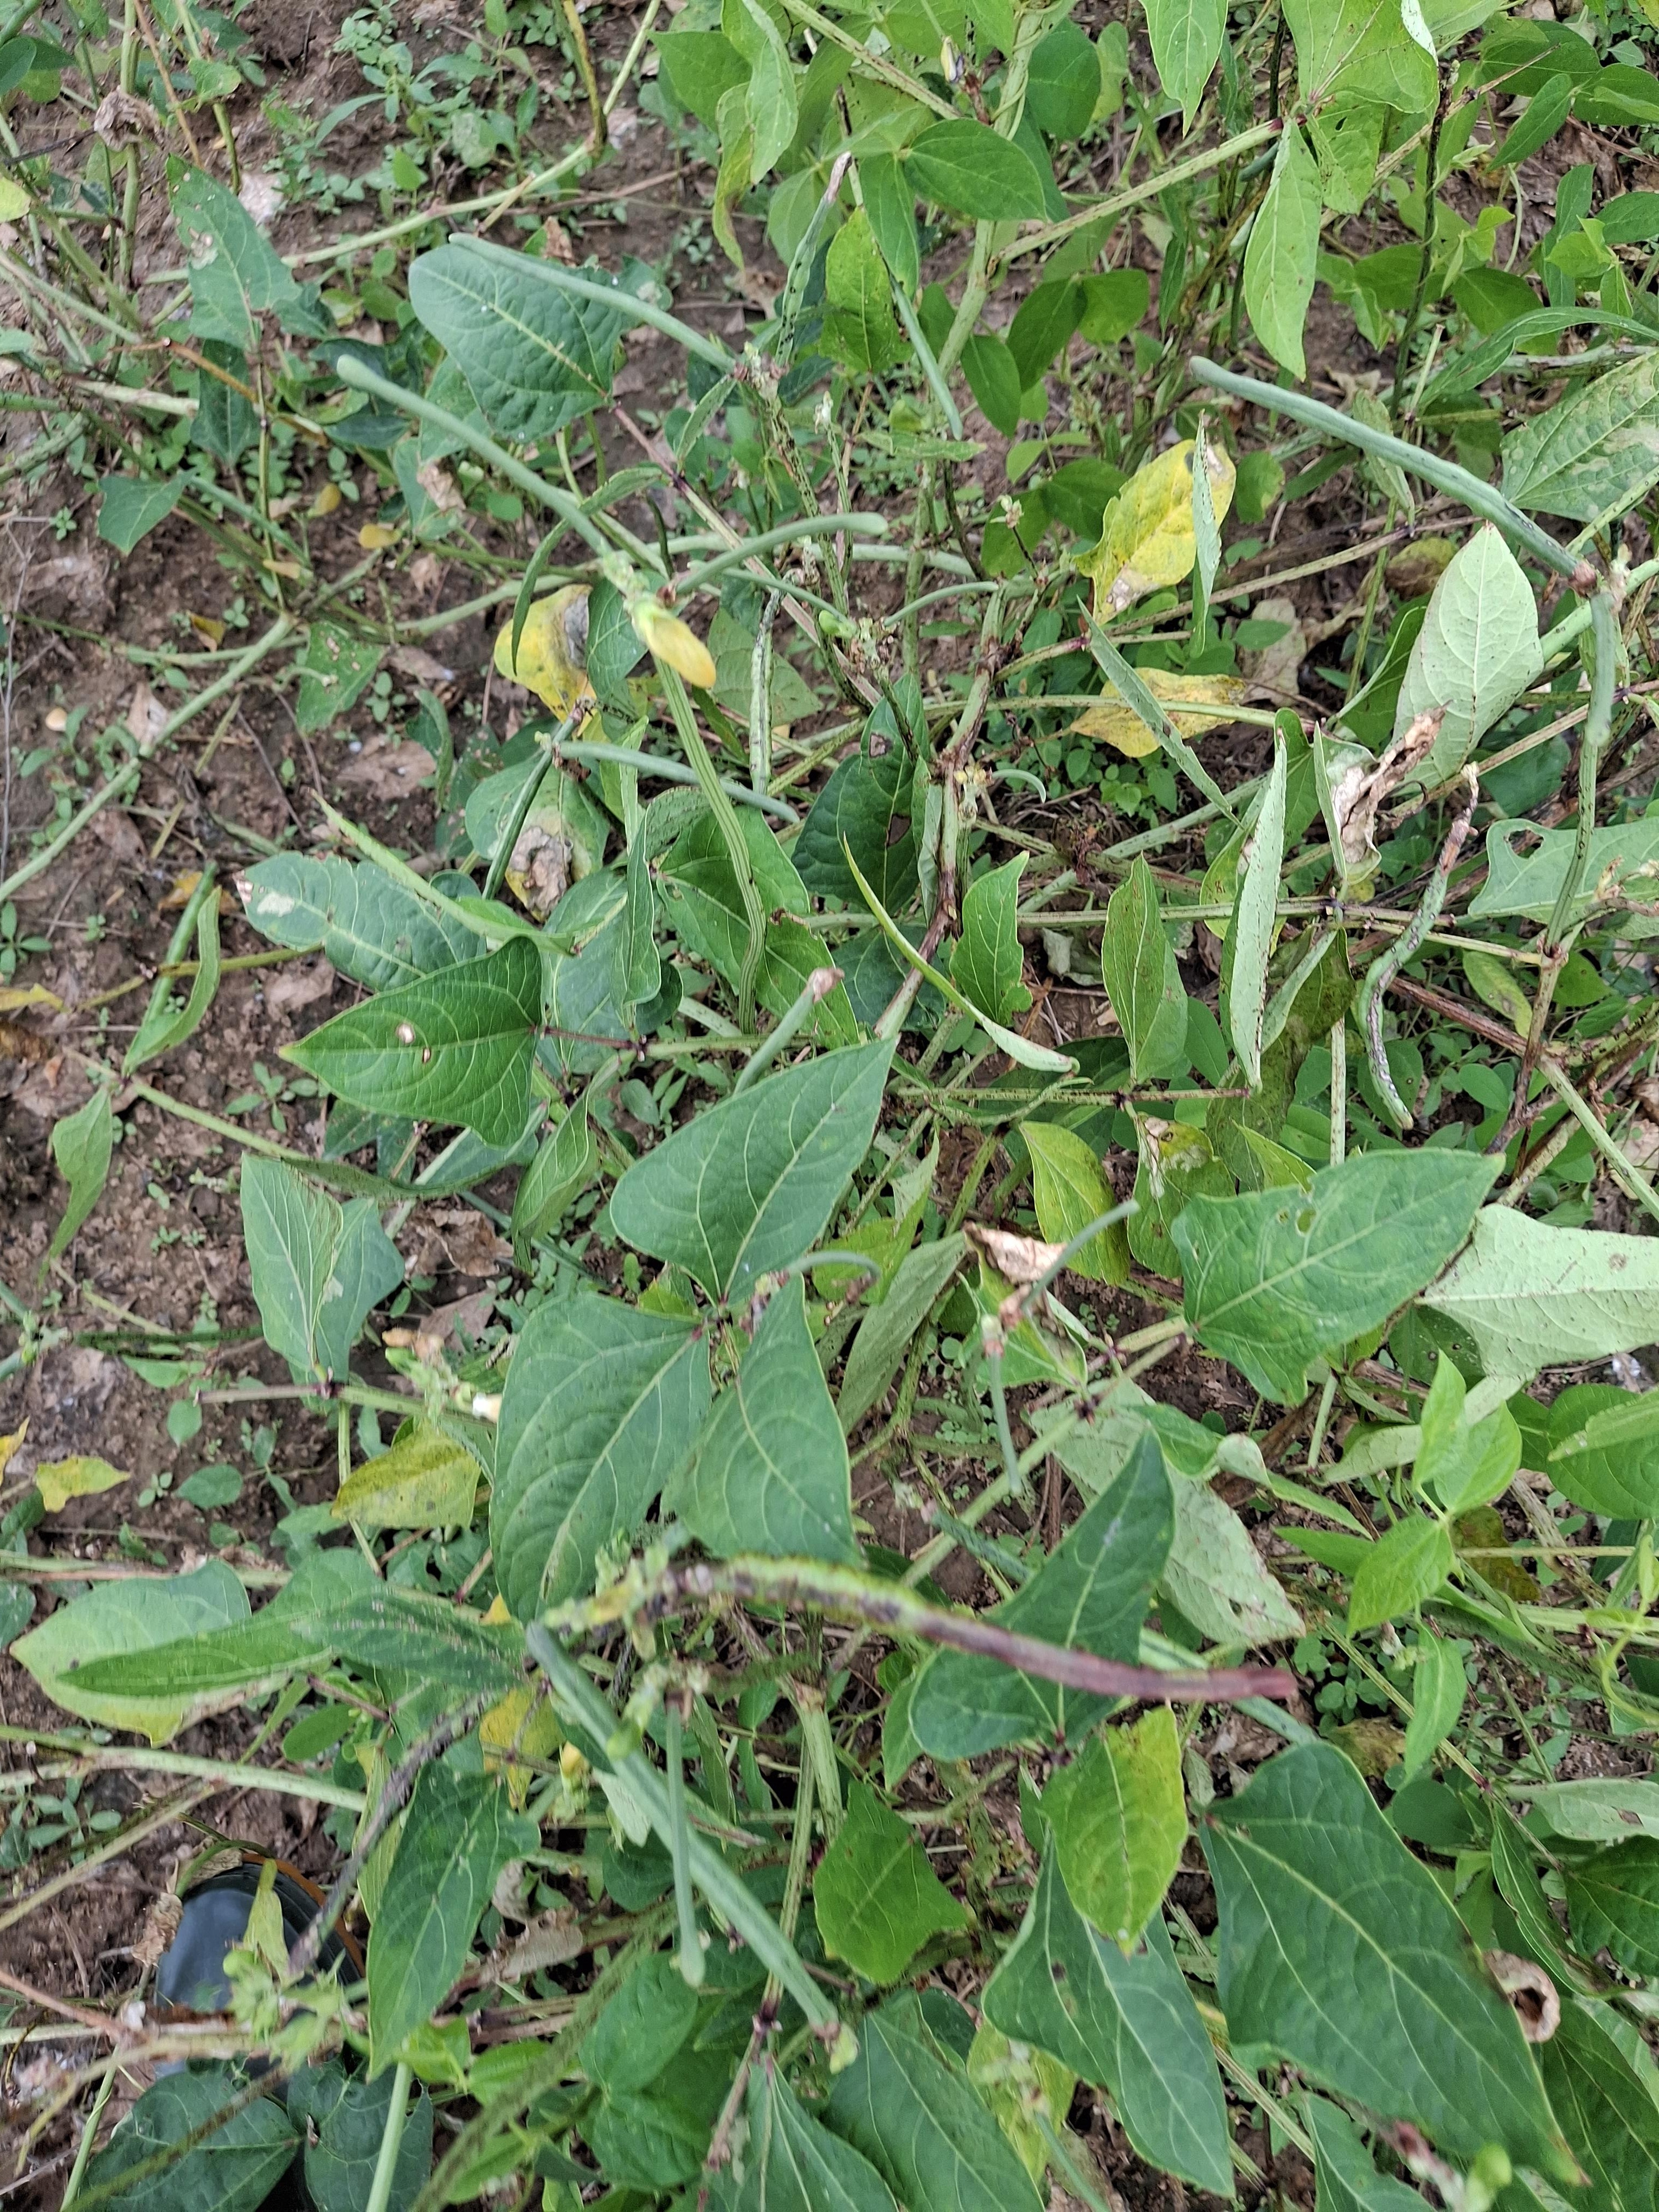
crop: cowpea
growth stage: development pod
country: Nigeria
